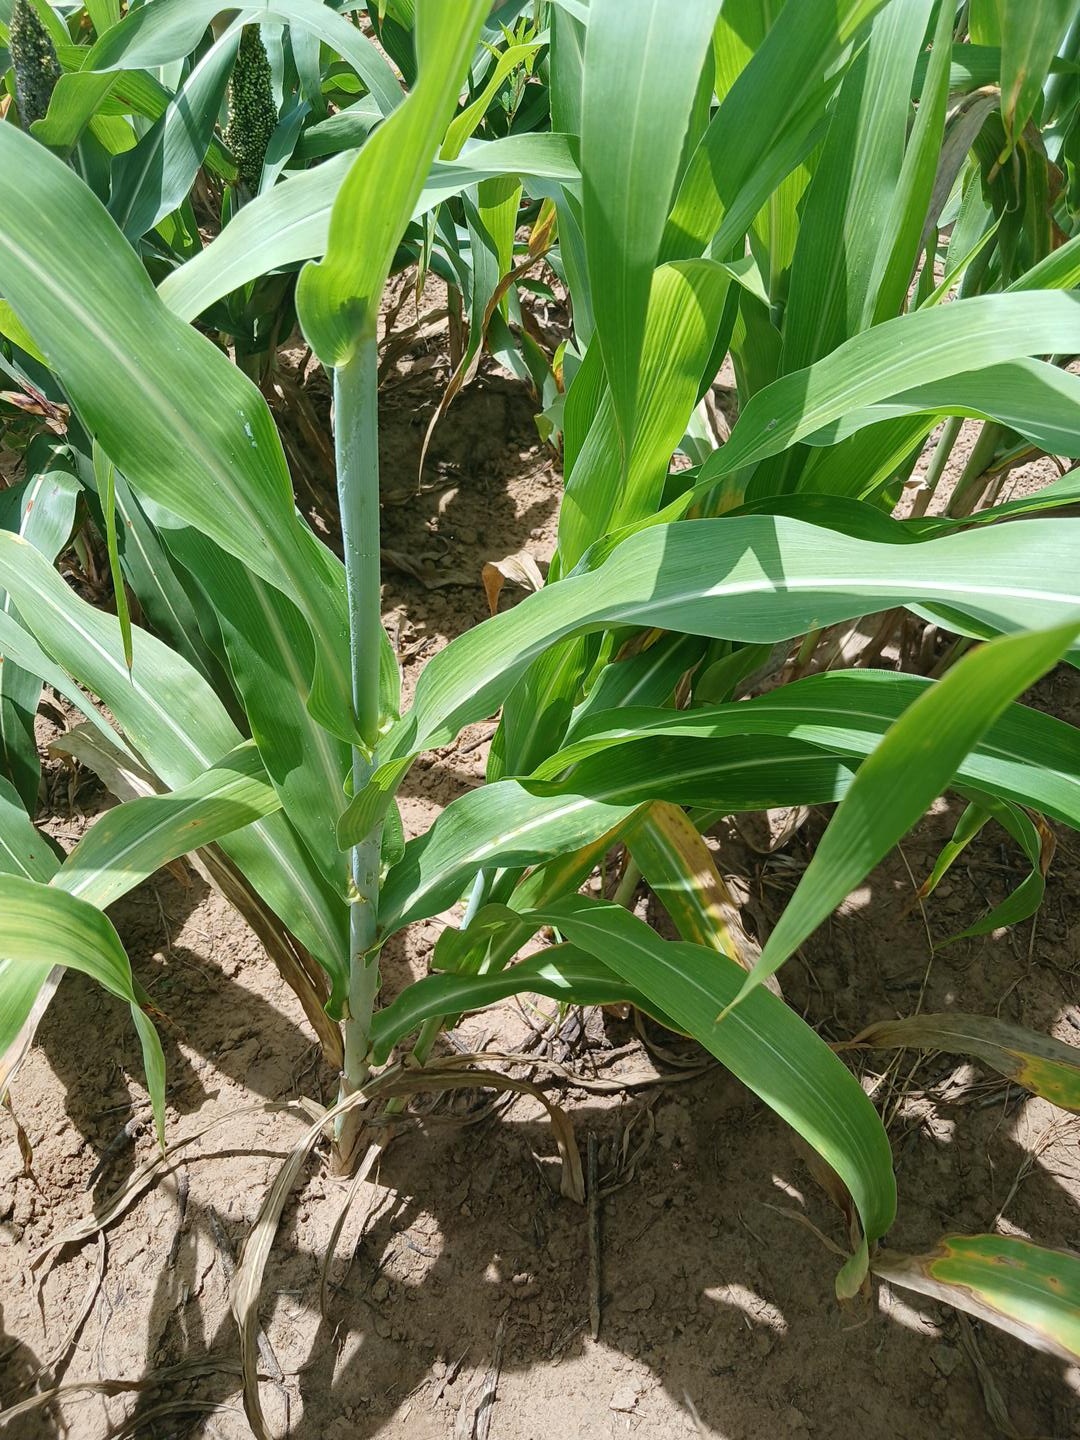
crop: sorghum
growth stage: vegetative
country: Senegal
